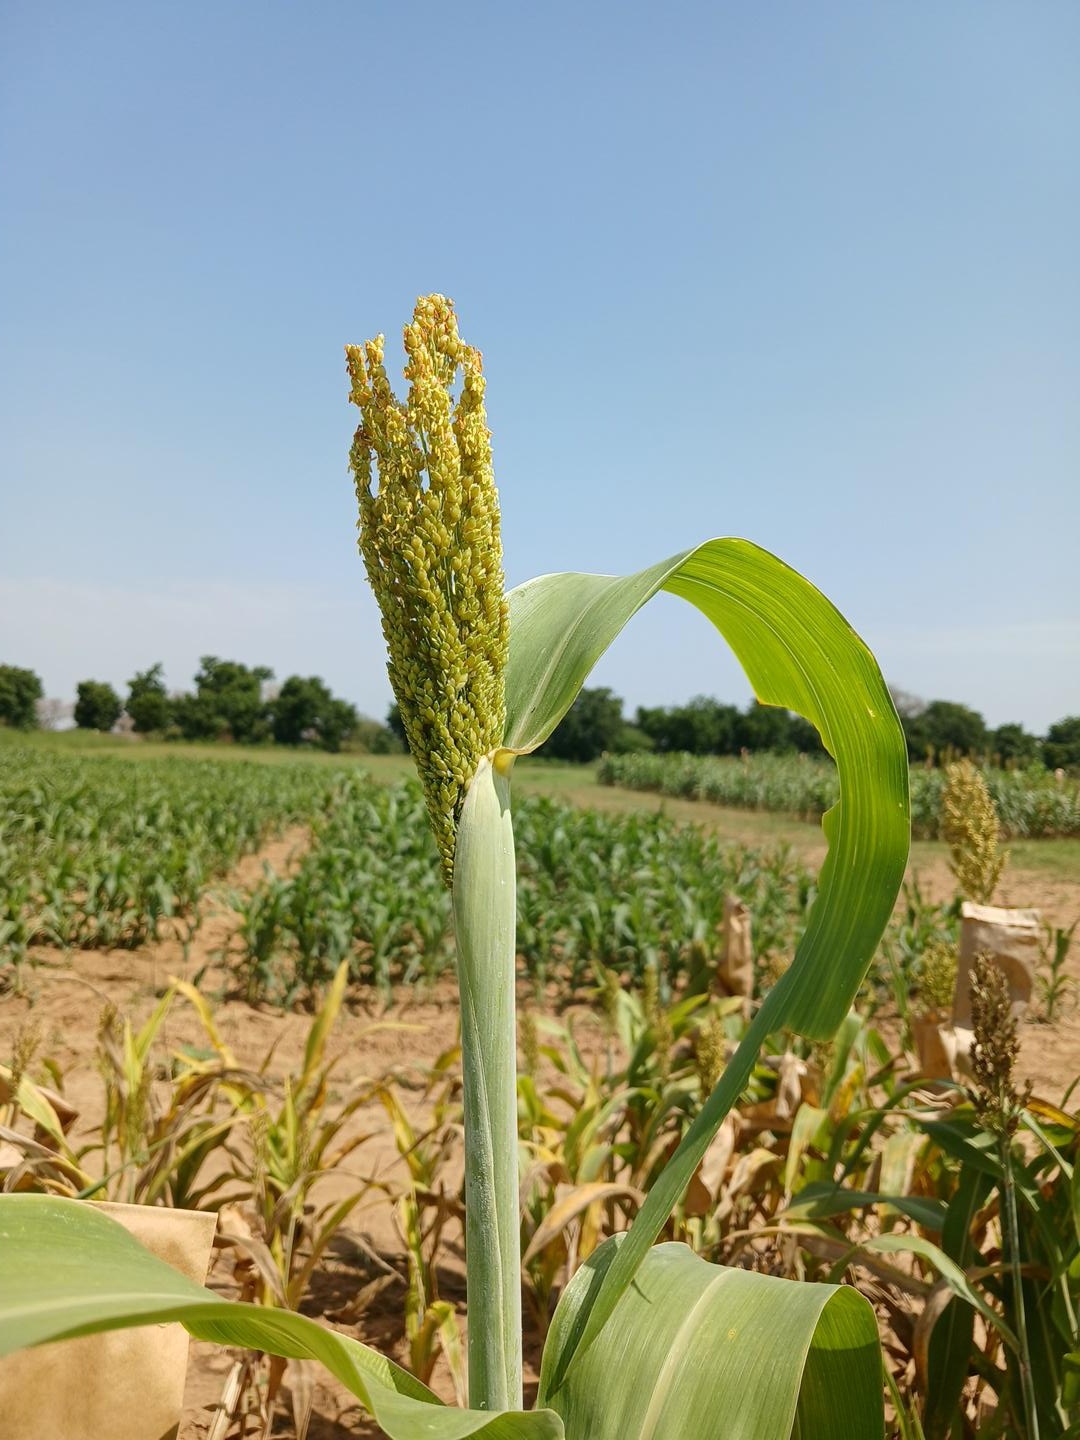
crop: sorghum
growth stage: flowering
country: Senegal
